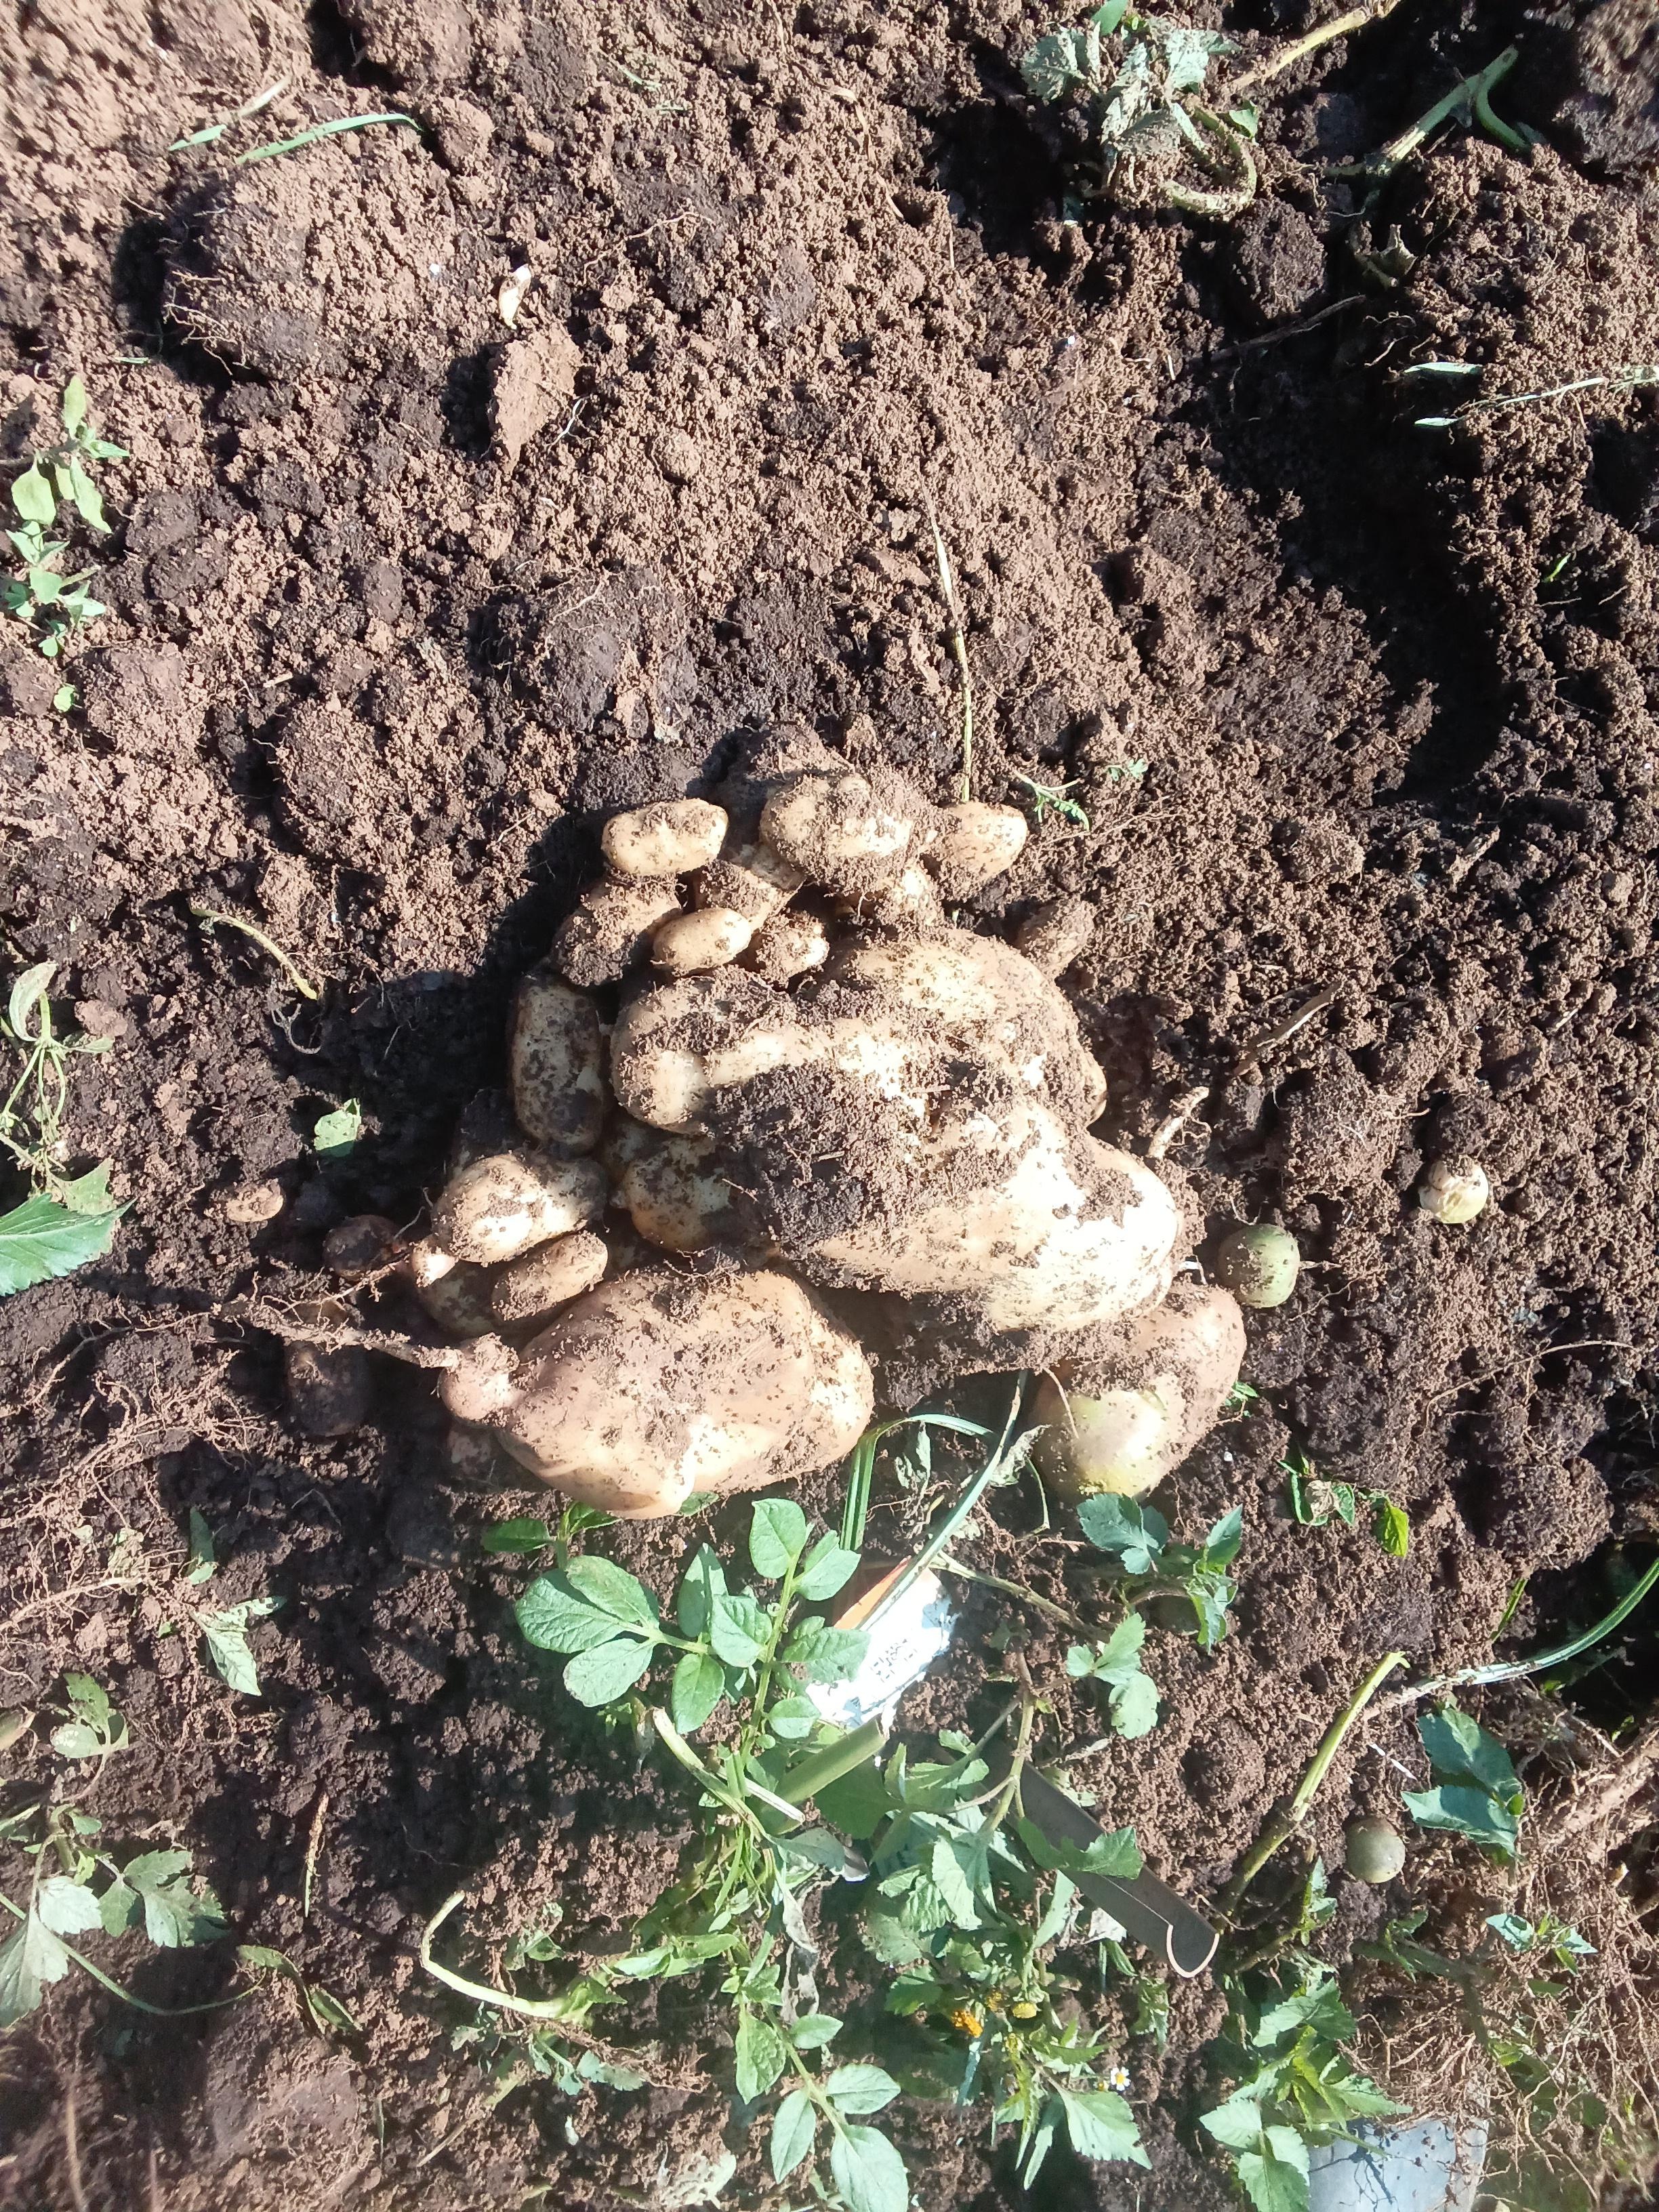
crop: potato
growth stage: harvest
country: Kenya
